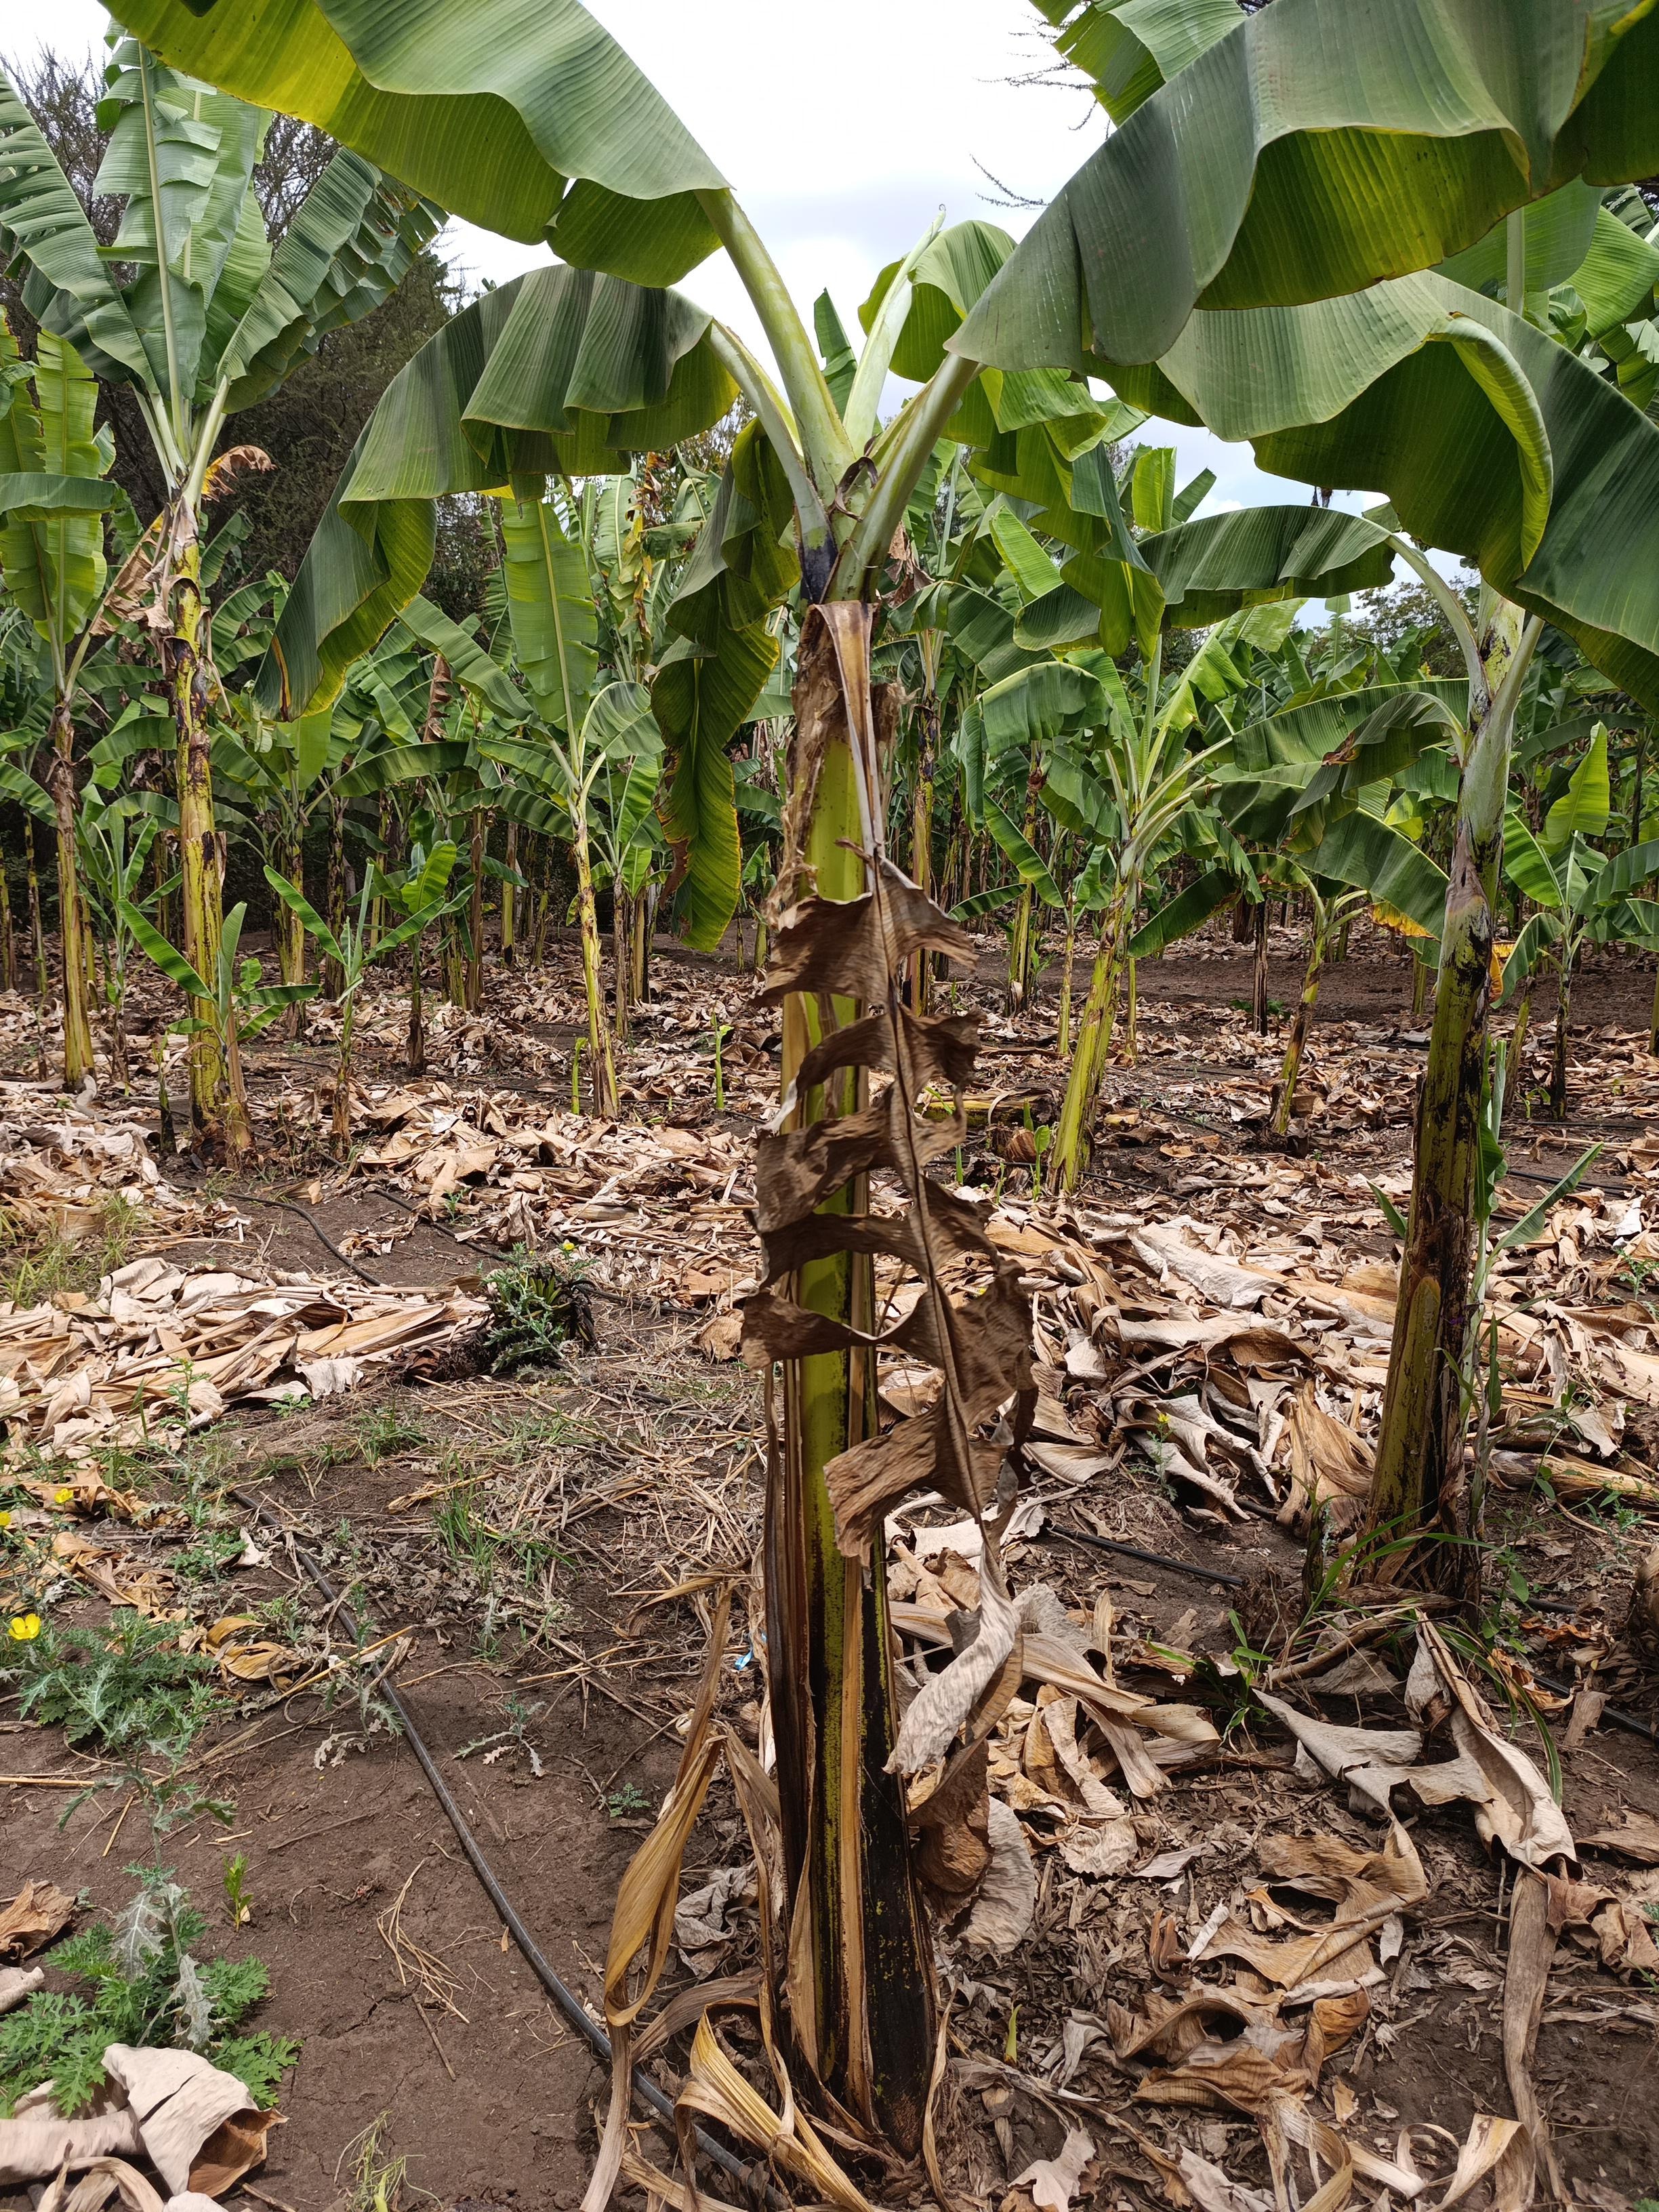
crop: banana
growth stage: vegetative
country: Tanzania
